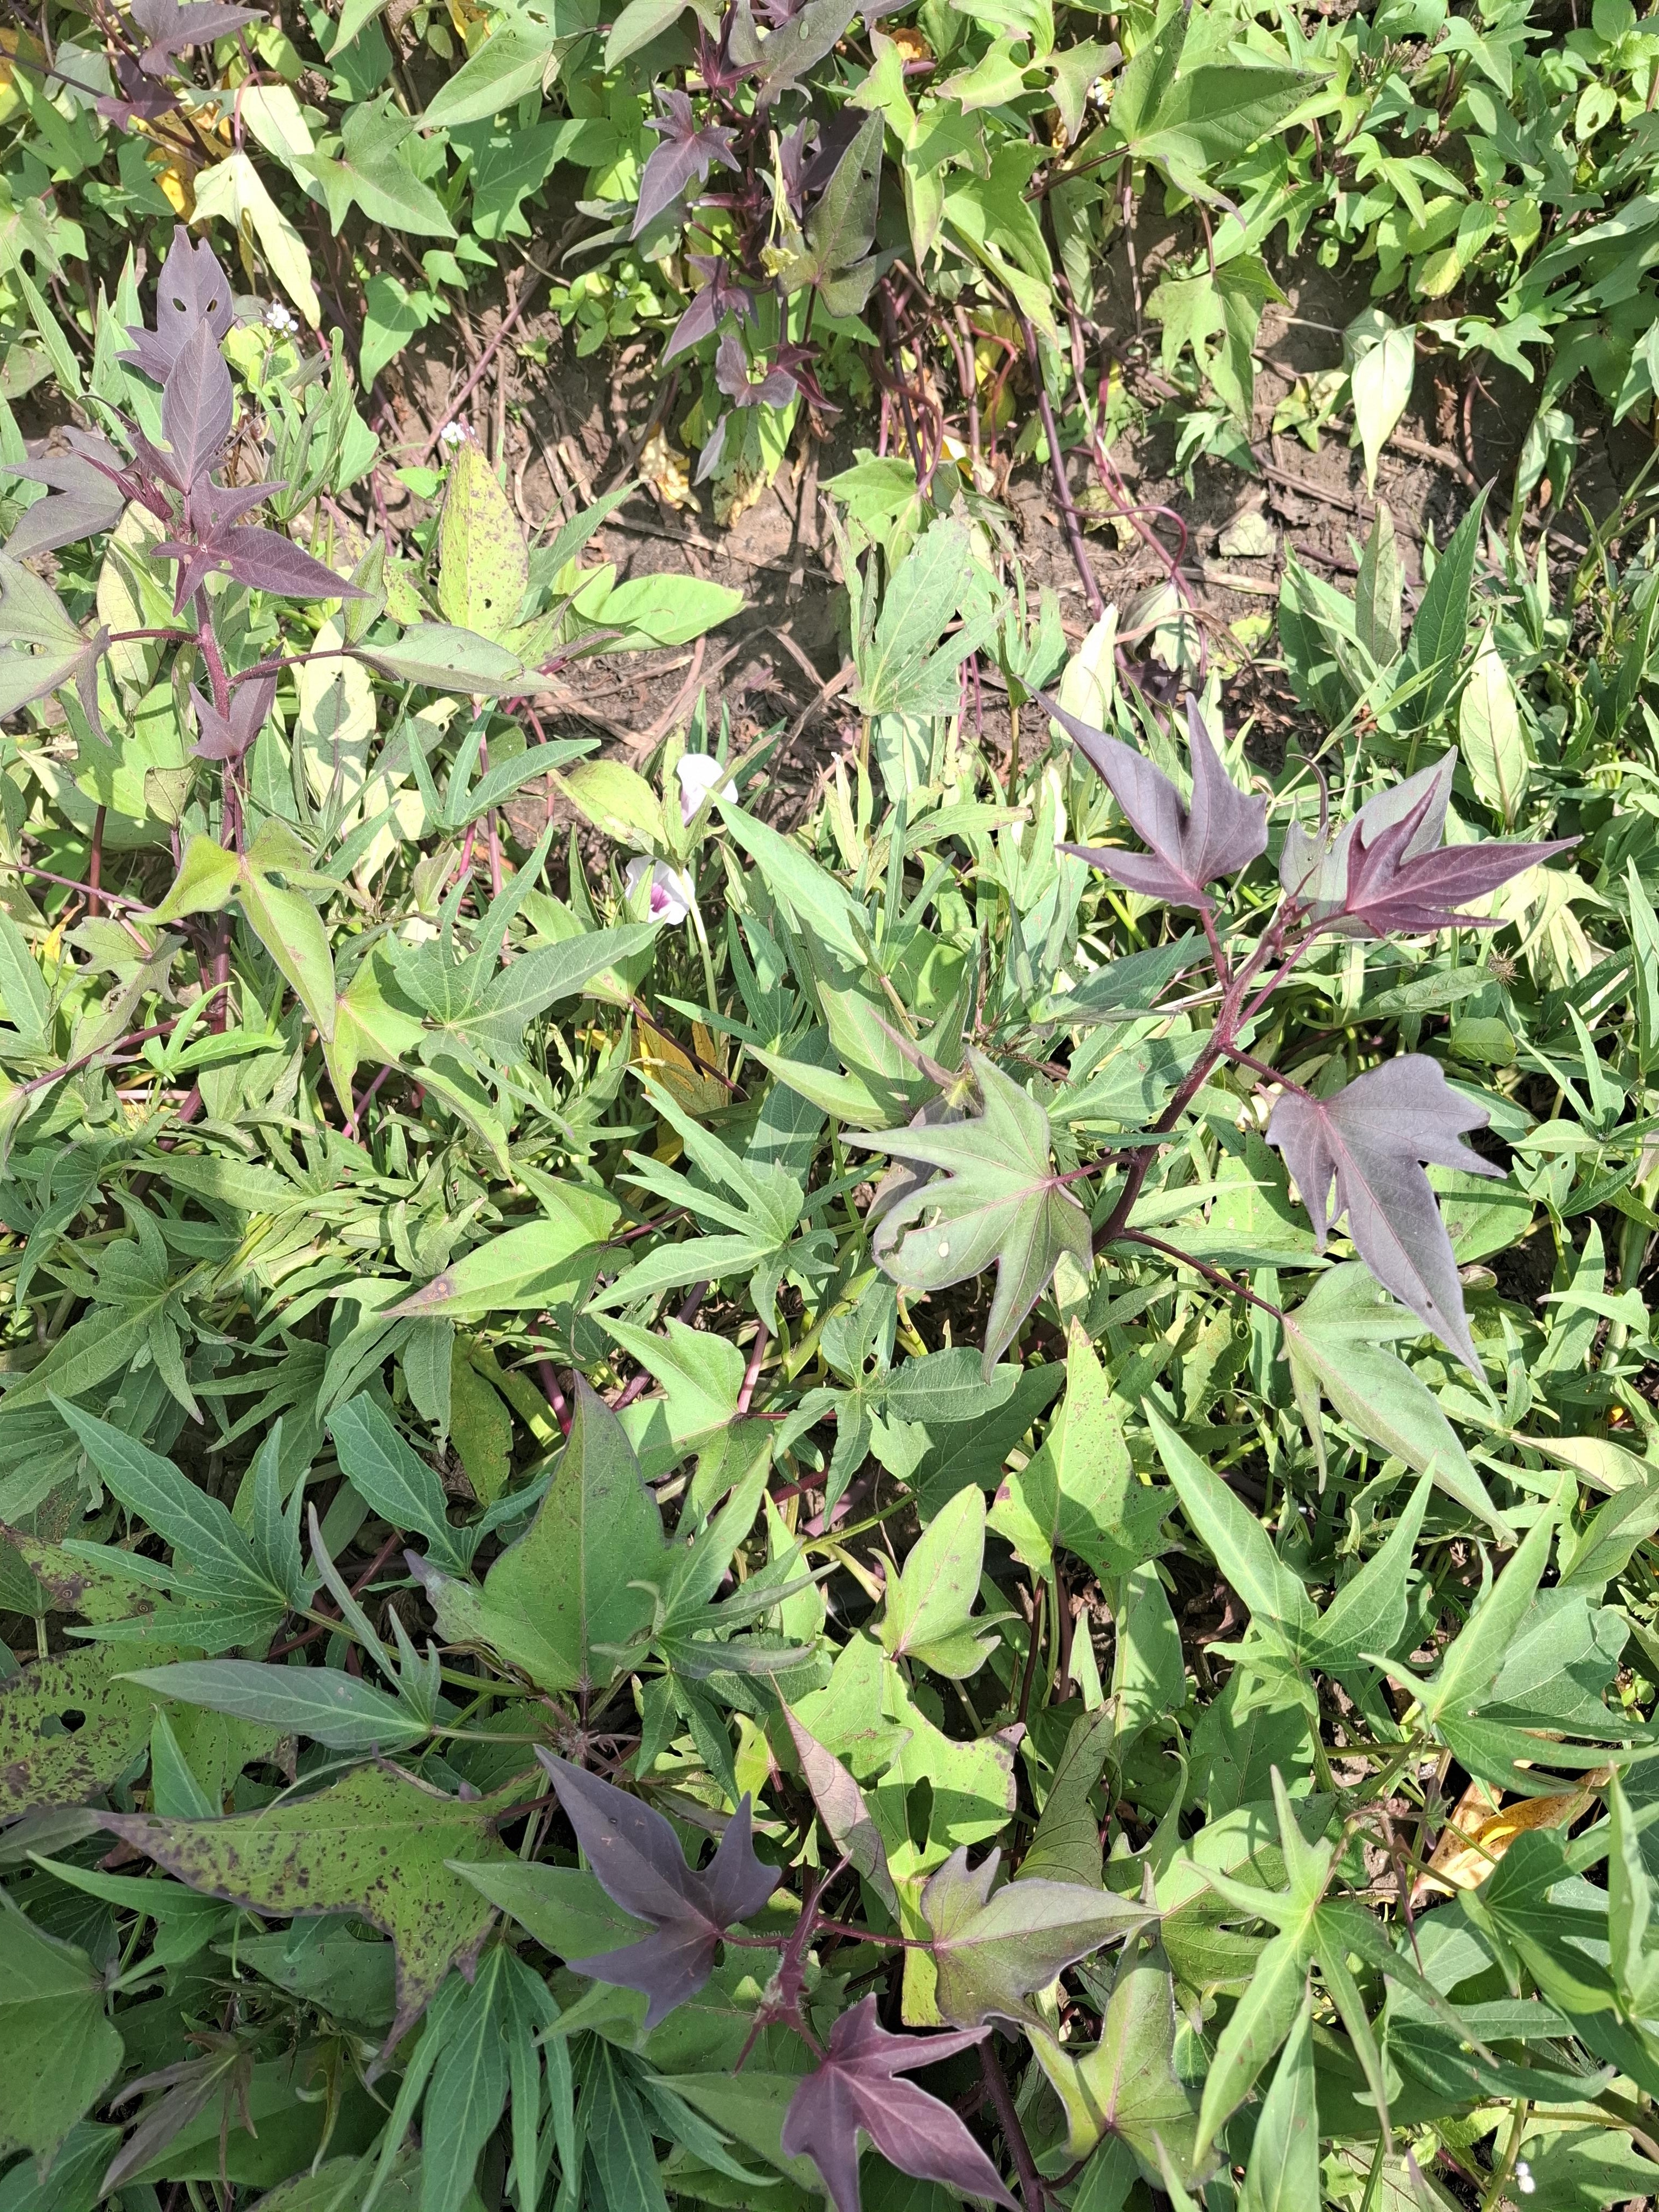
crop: sweet potato
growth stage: flowering
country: Tanzania
